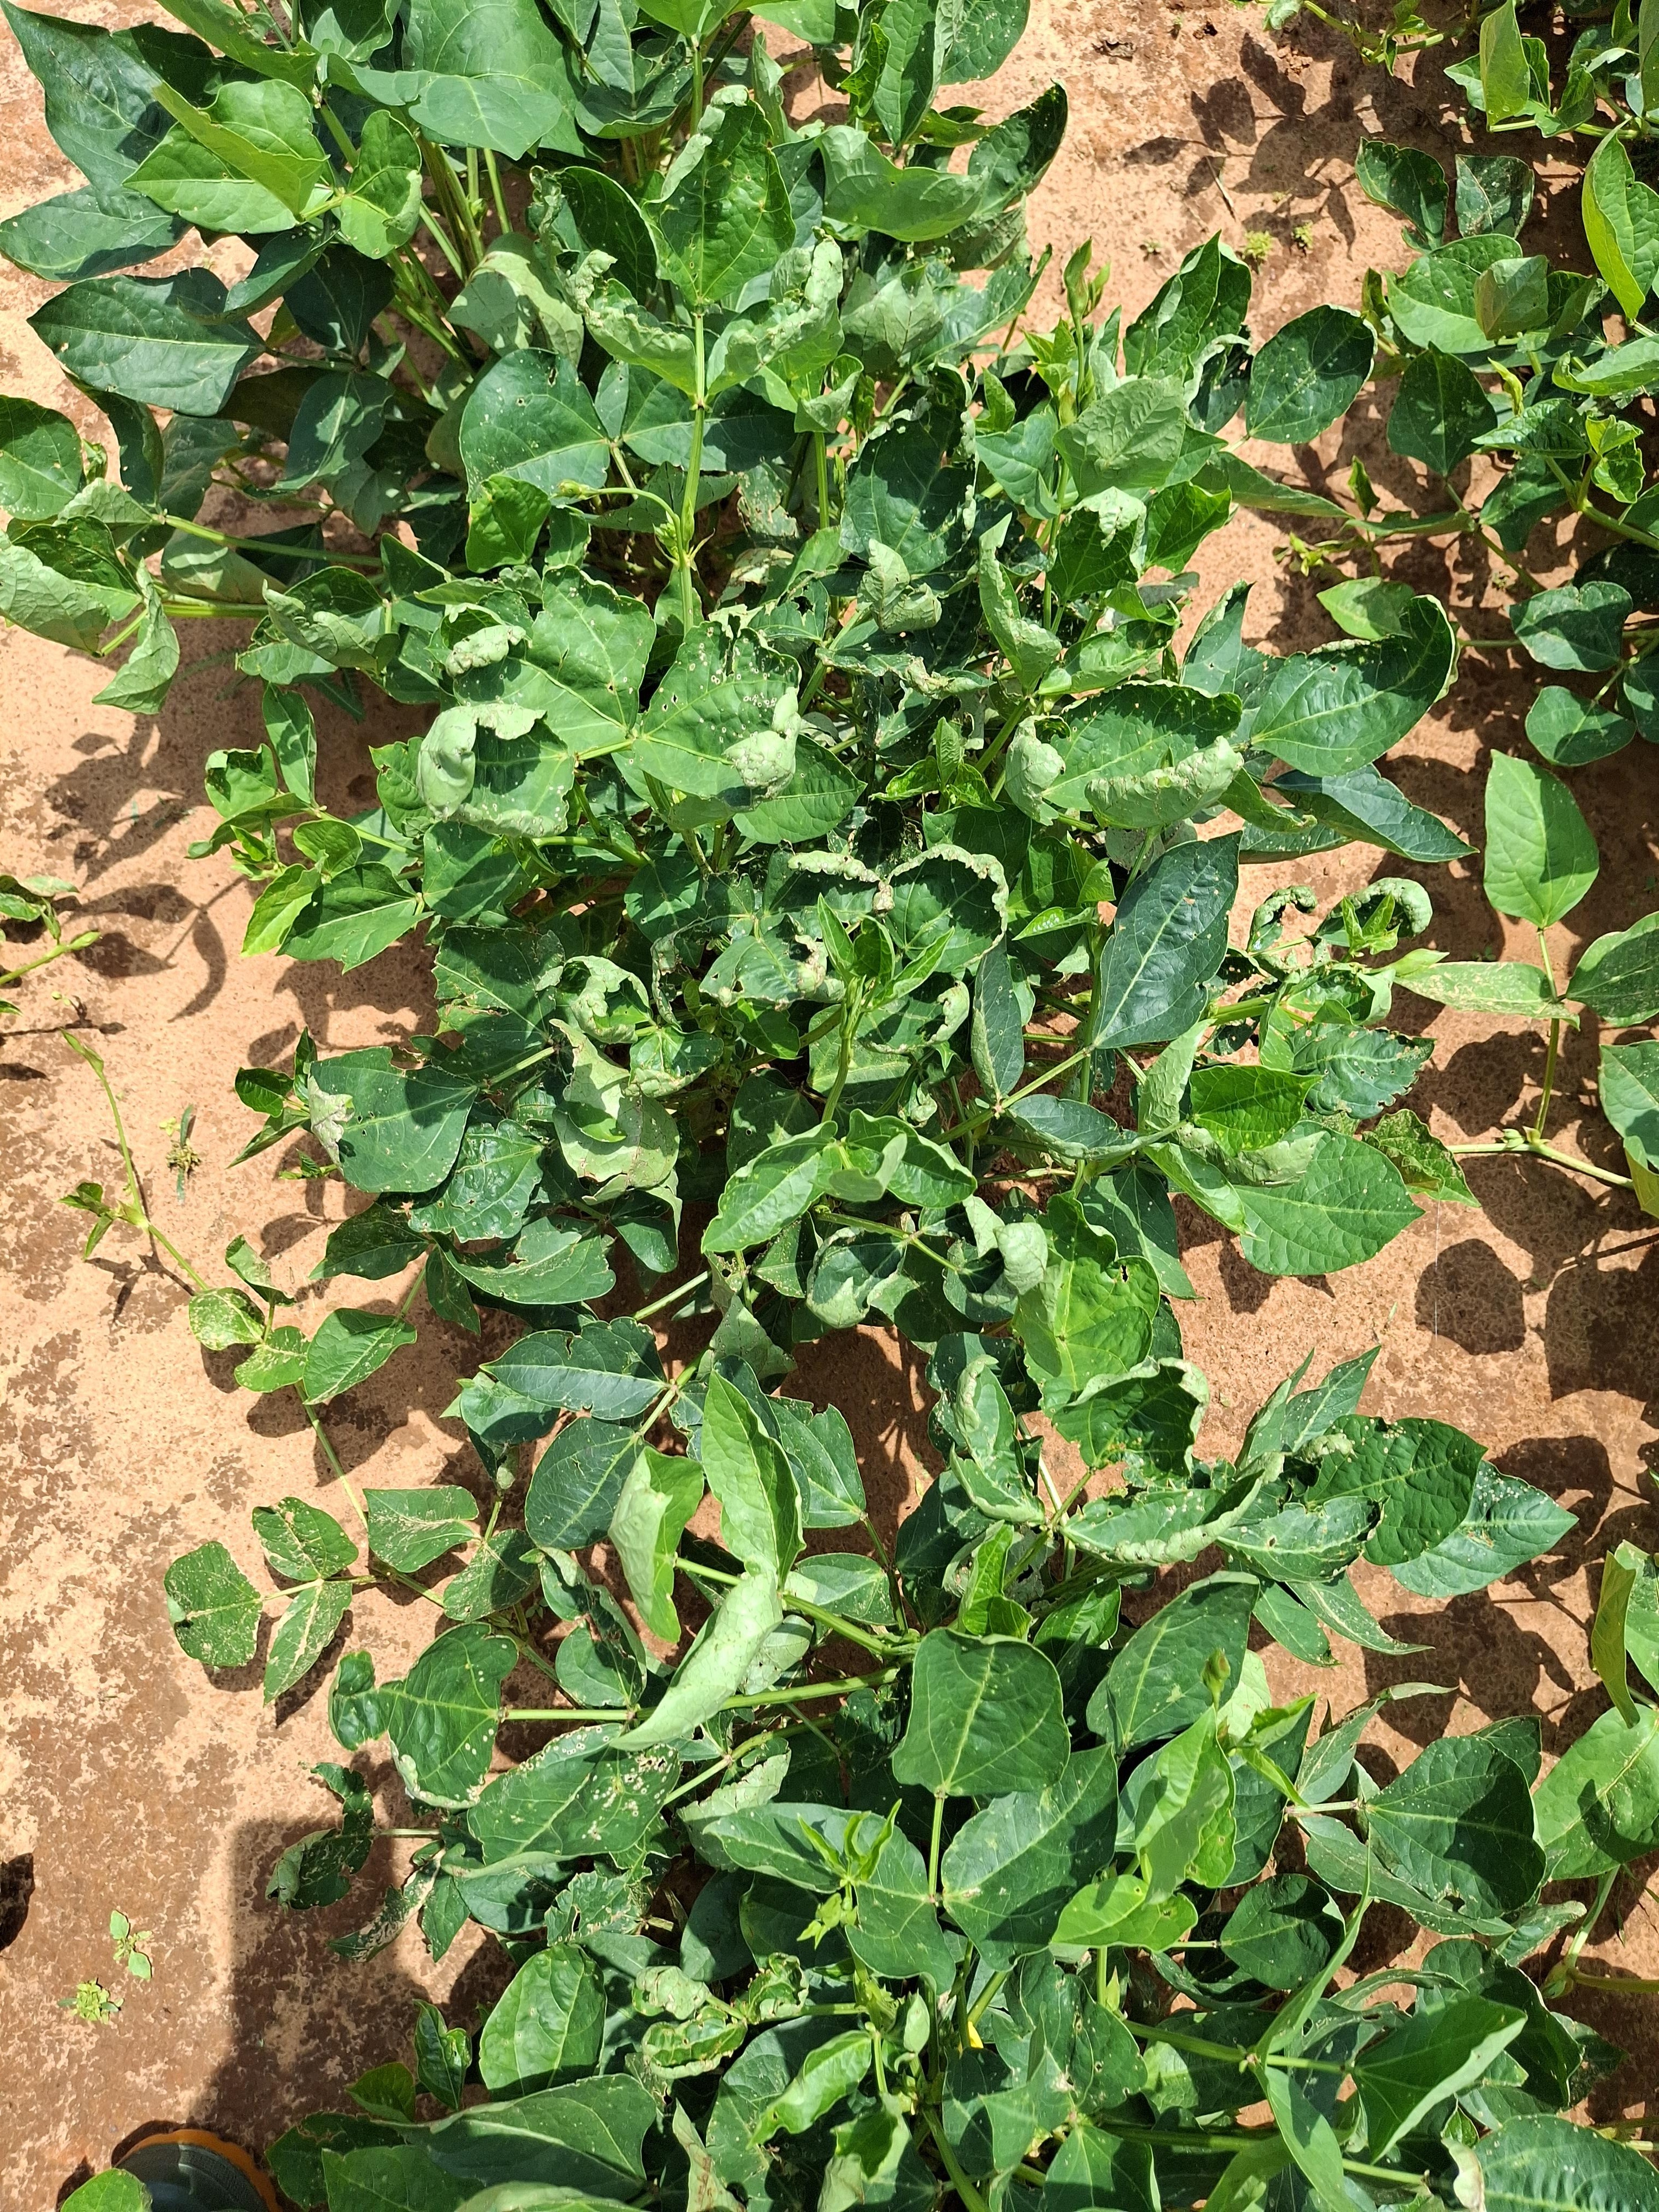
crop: cowpea
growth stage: flowering
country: Nigeria
